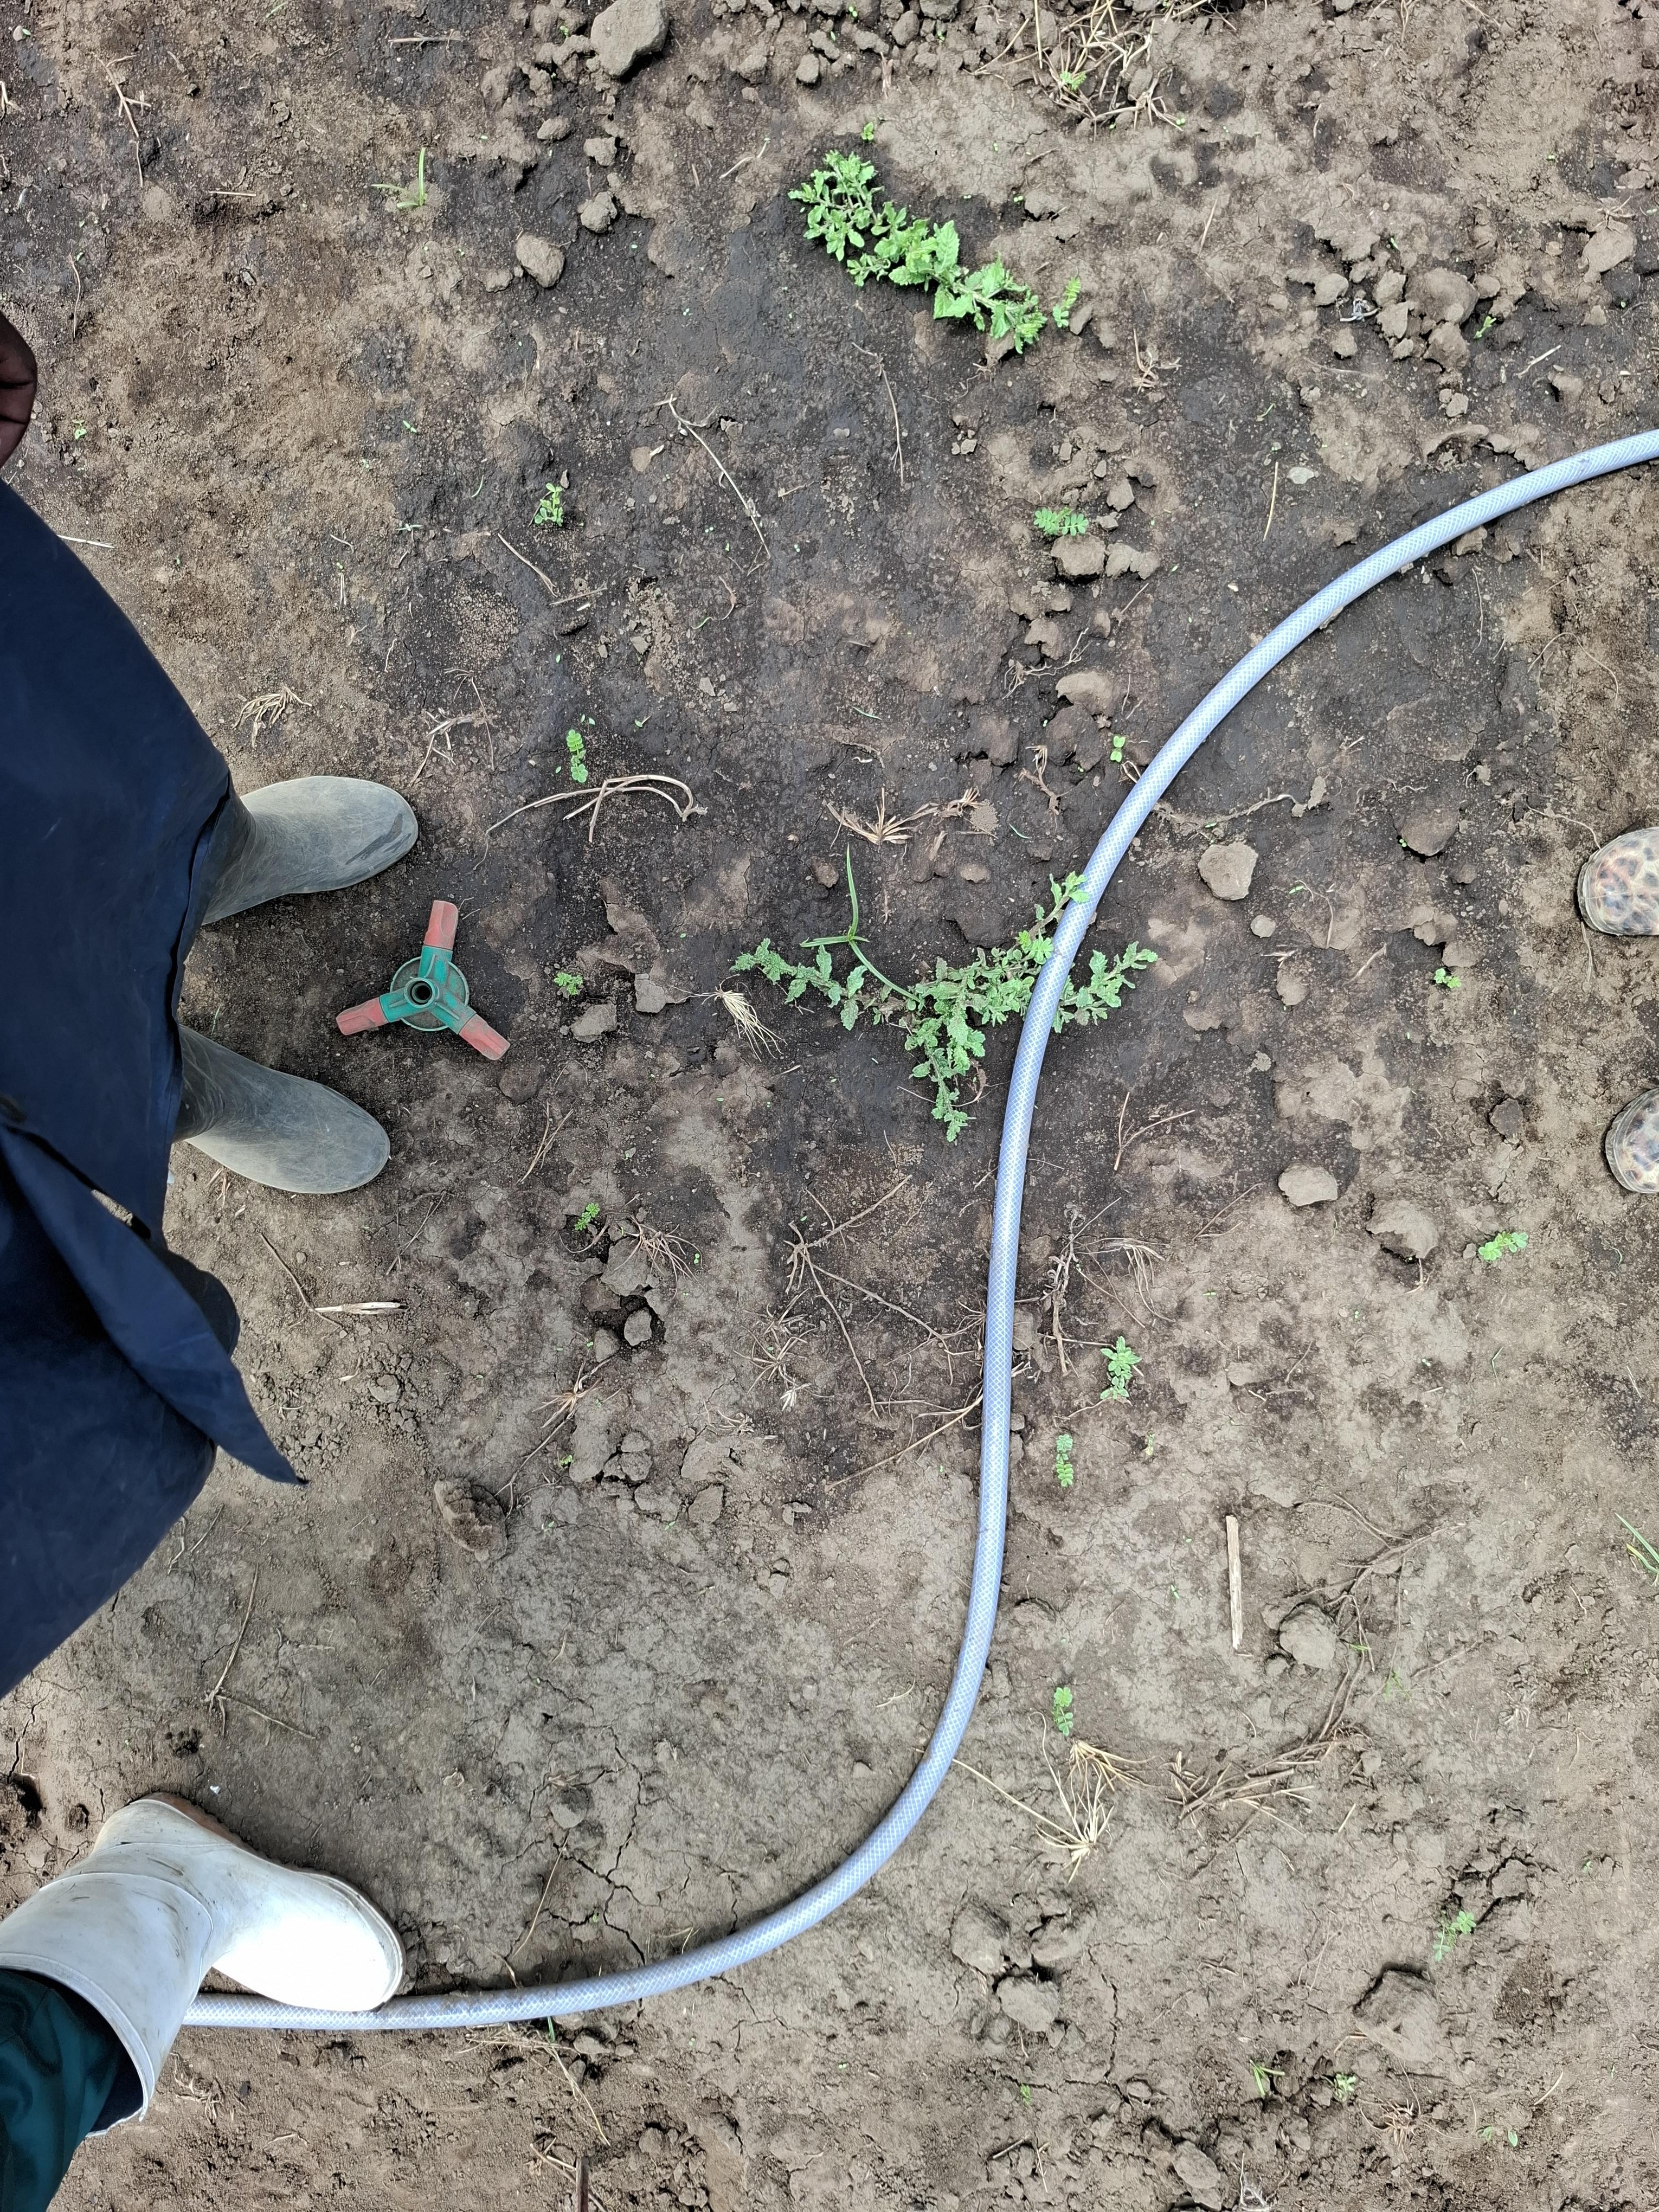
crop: chickpea
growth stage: emergence
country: Tanzania
